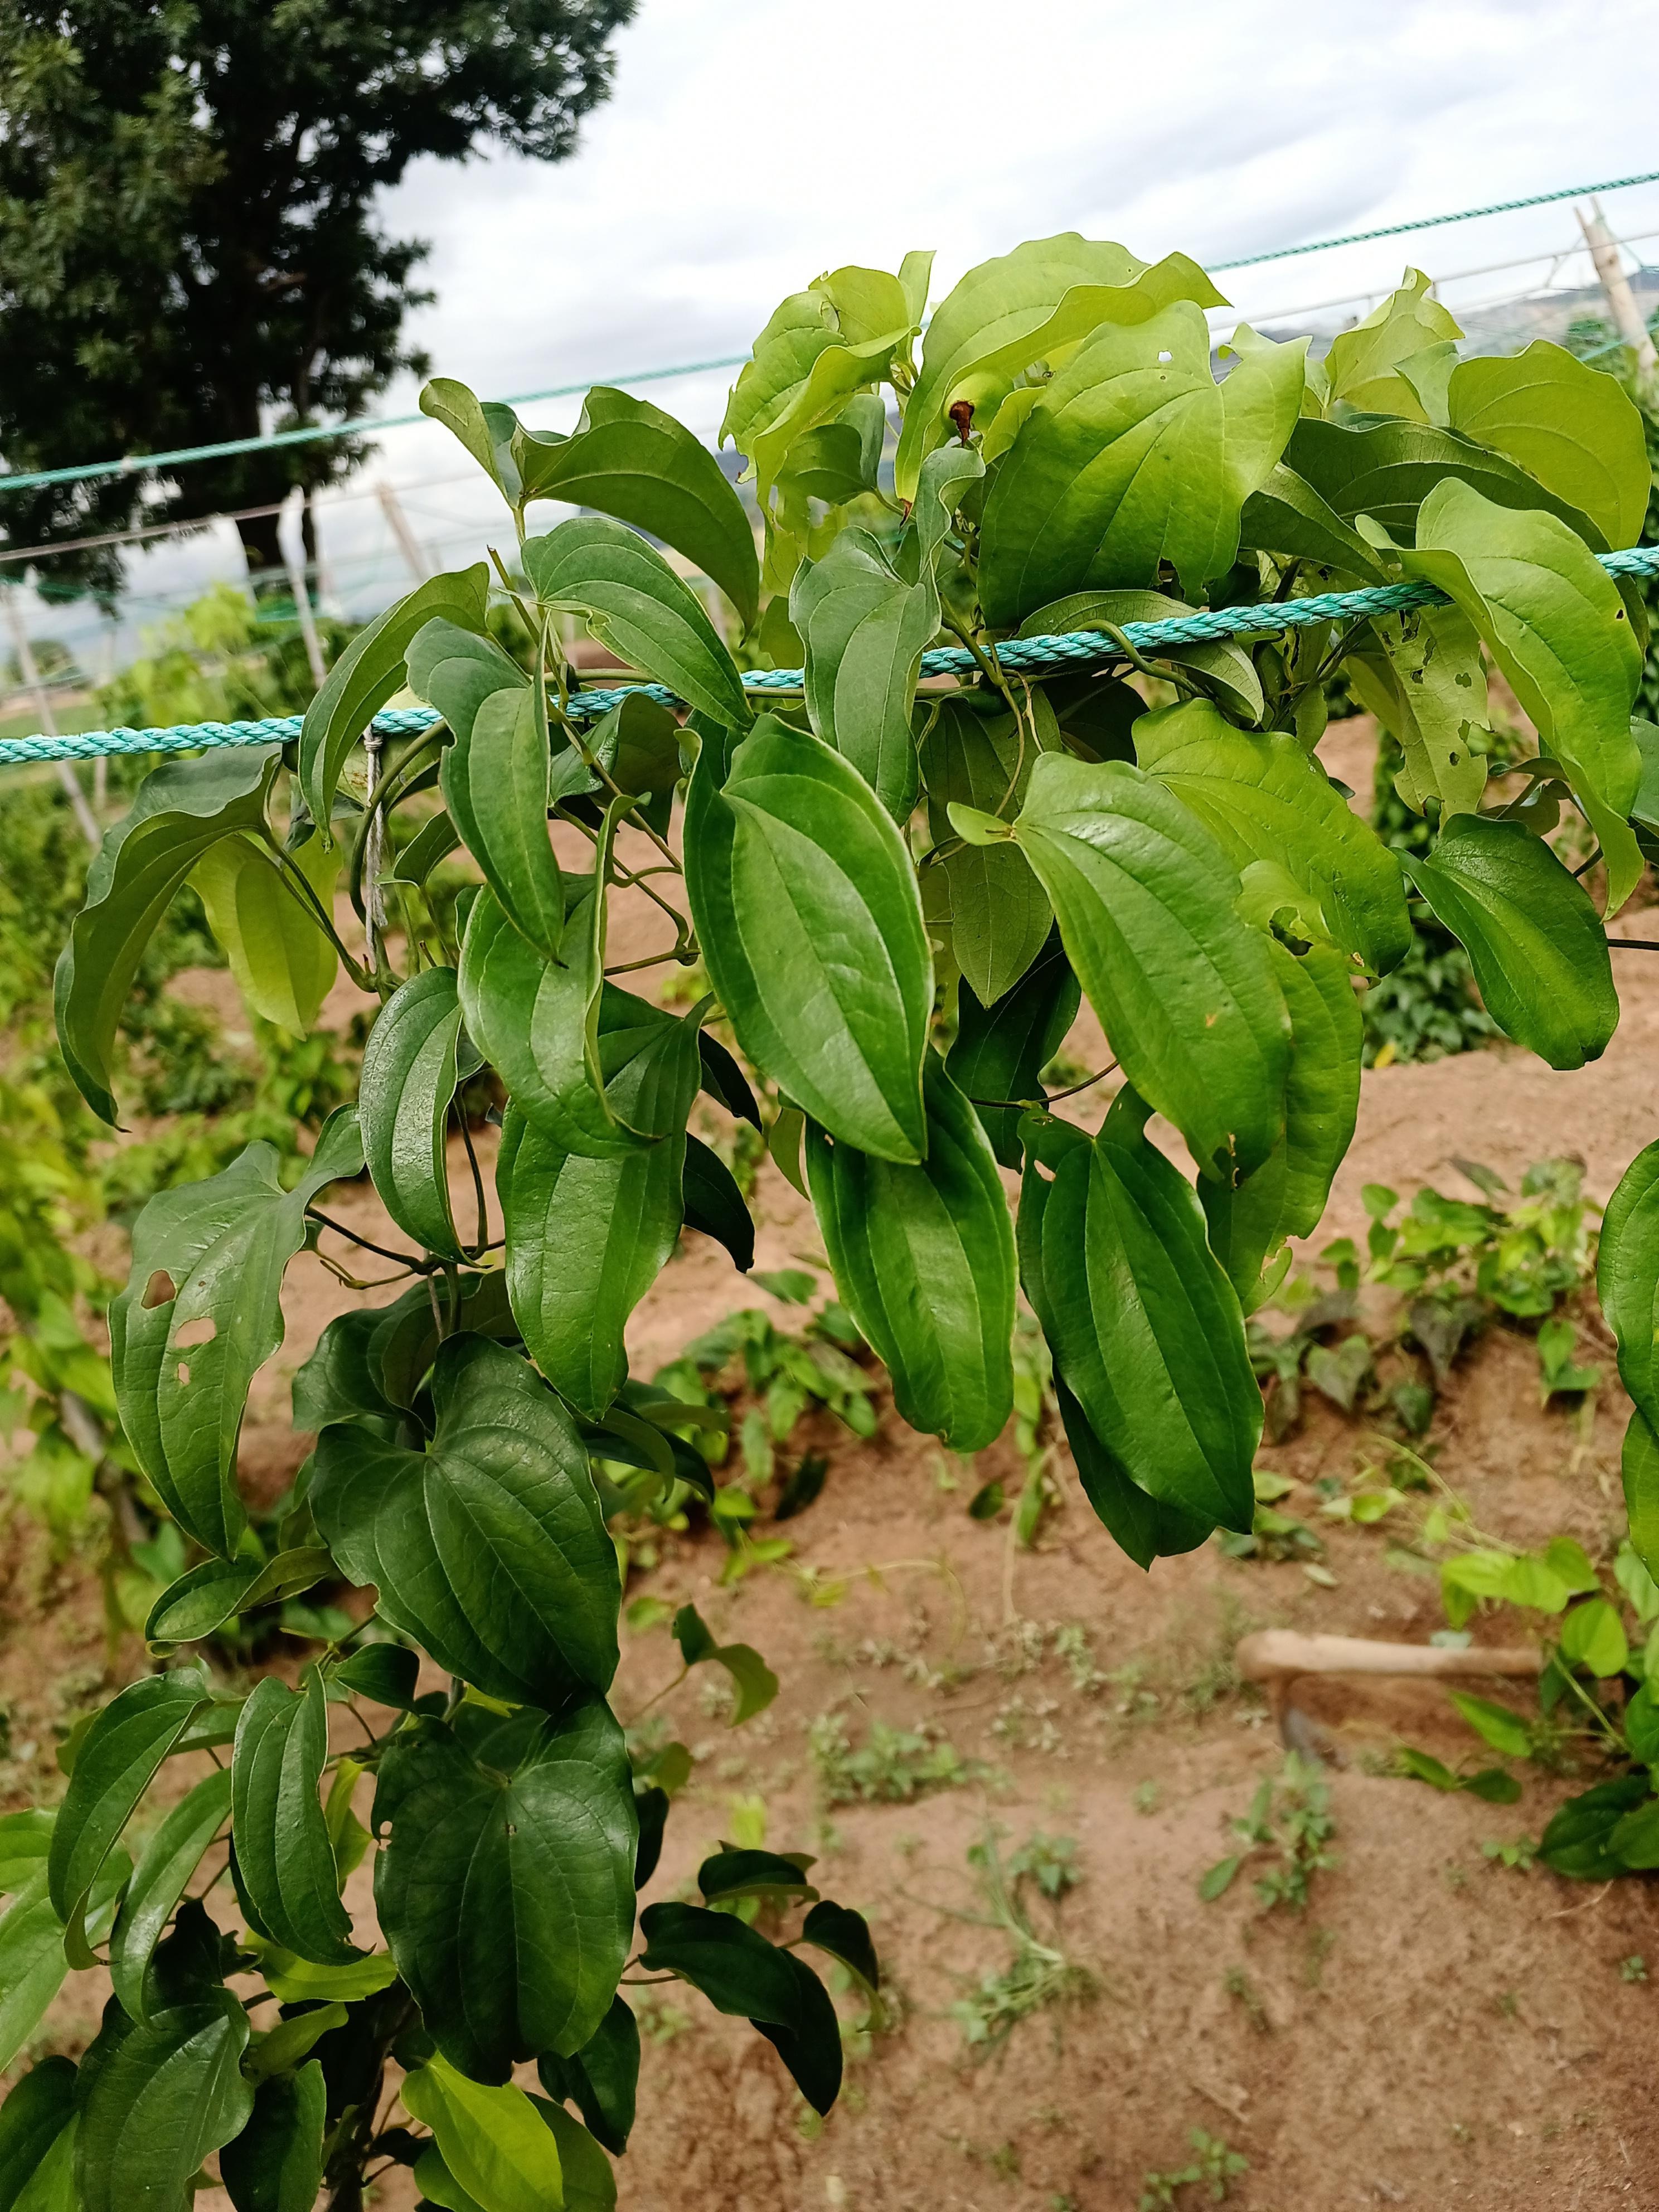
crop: yam
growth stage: vegetative
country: Nigeria
